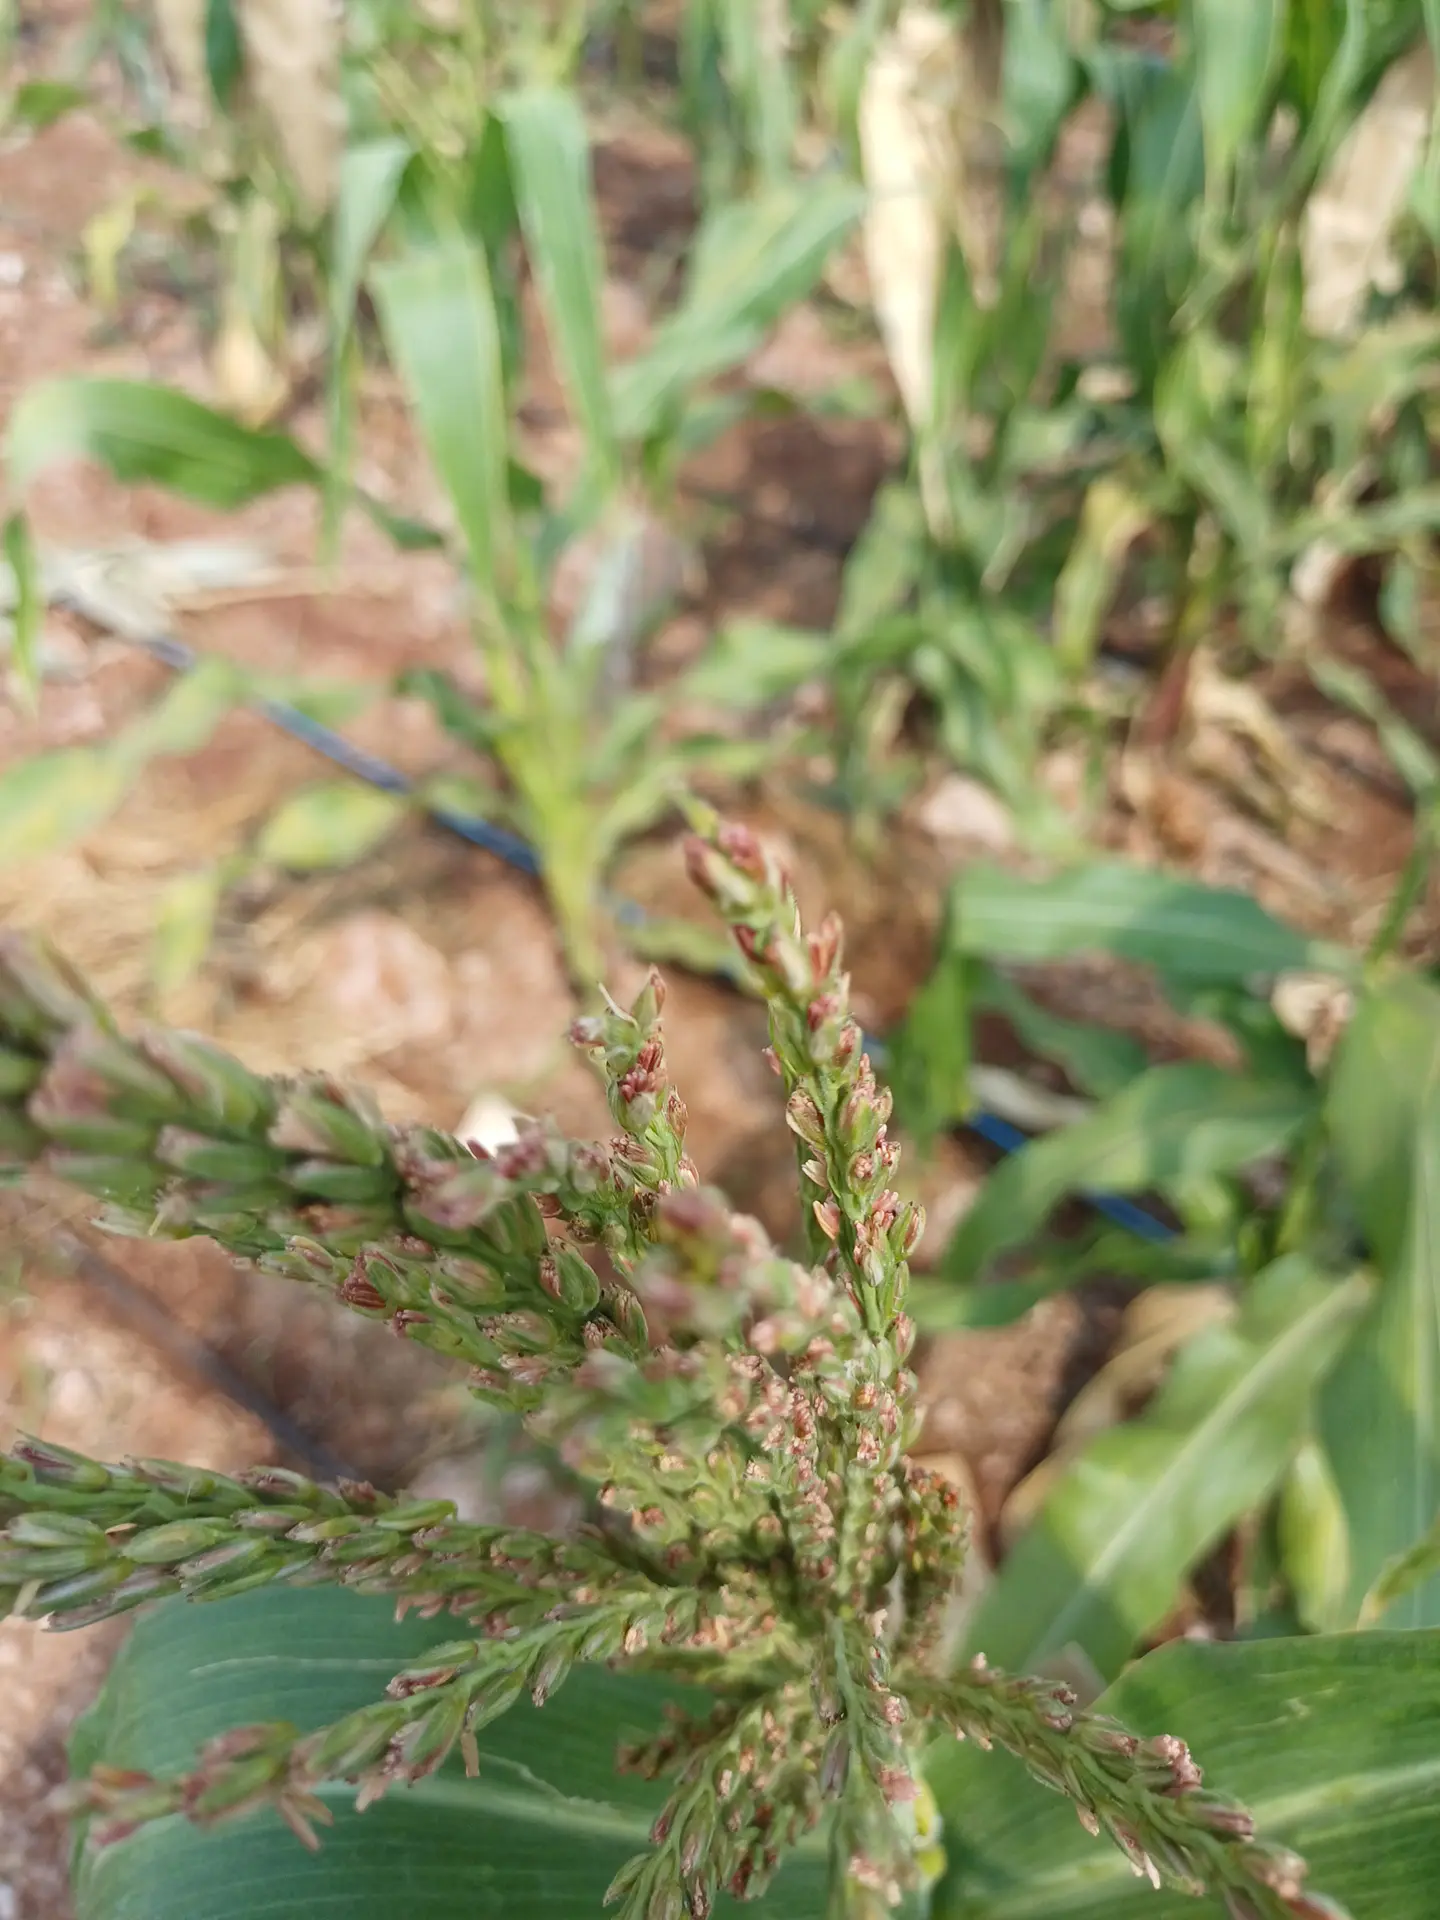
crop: maize
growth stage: flowering
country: Kenya
